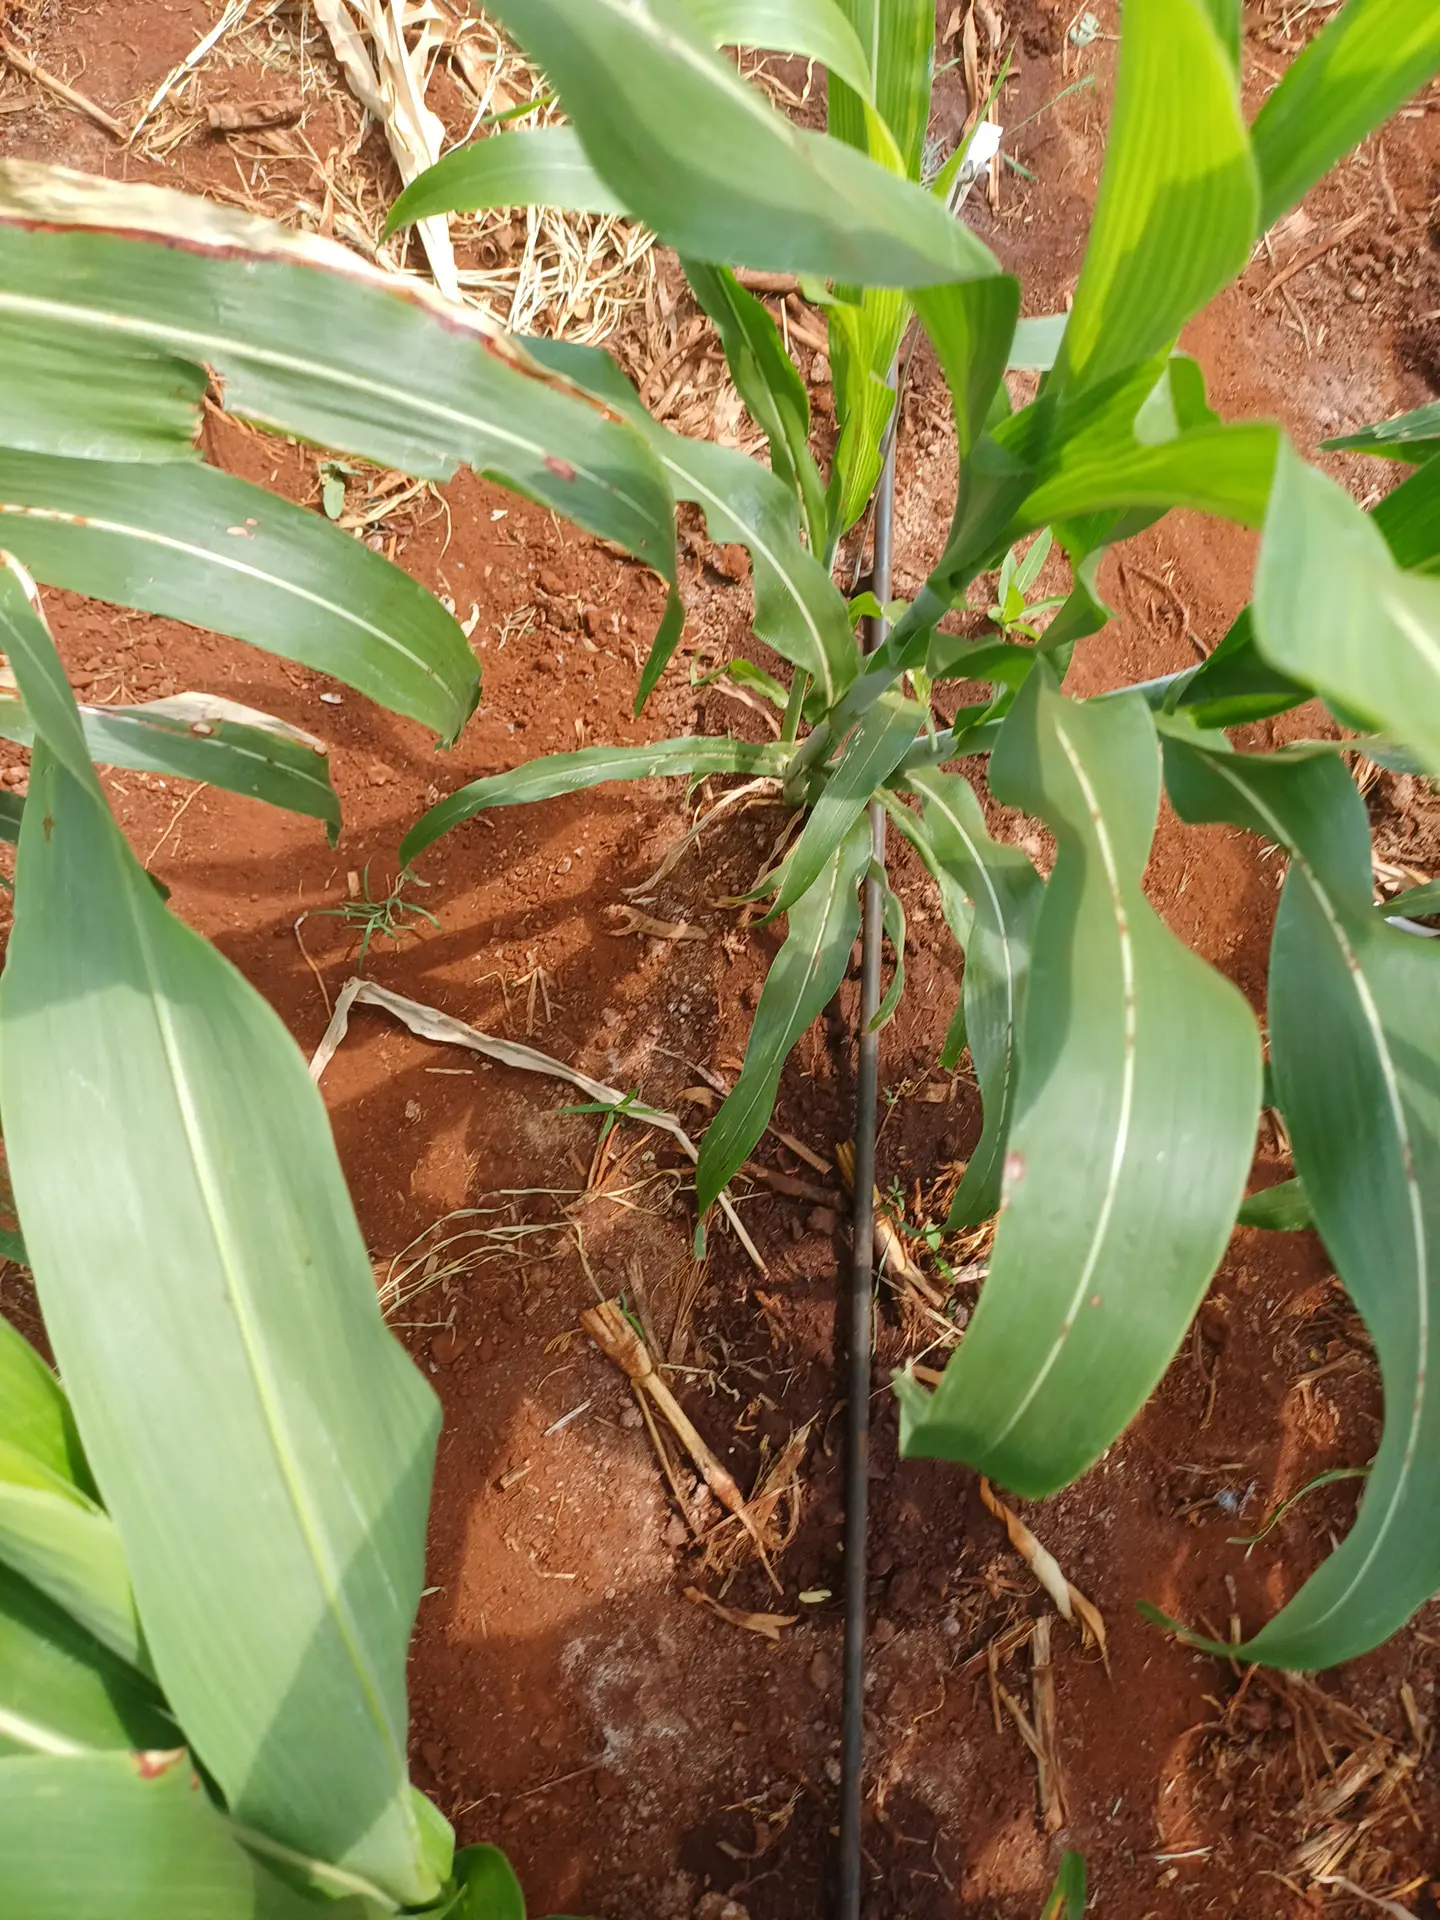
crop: sorghum
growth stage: vegetative
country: Kenya
